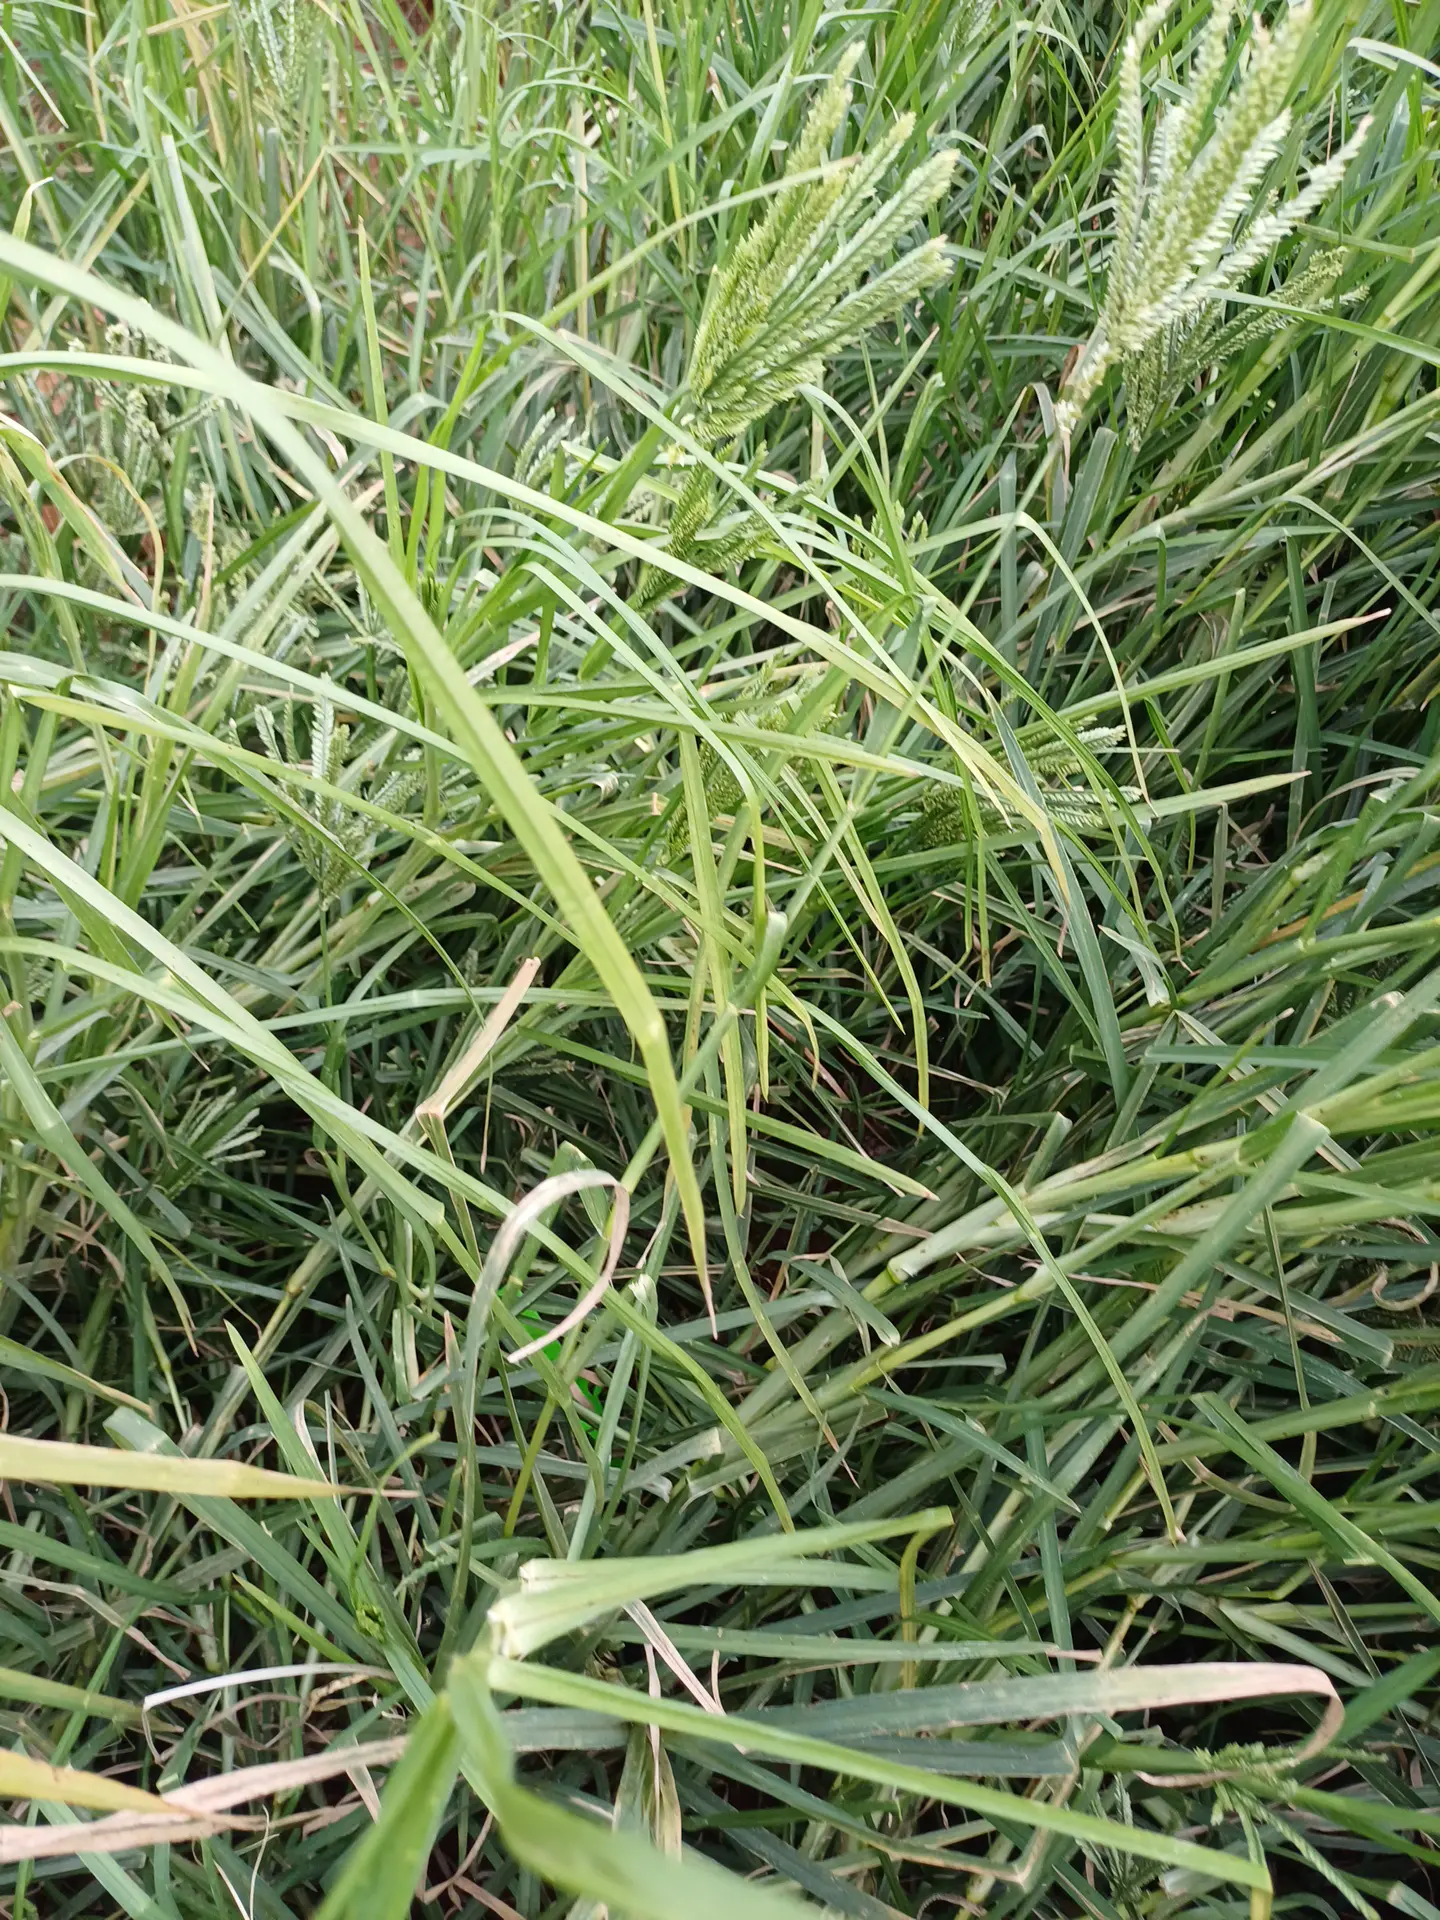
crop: finger millet
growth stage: filling grain
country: Kenya
